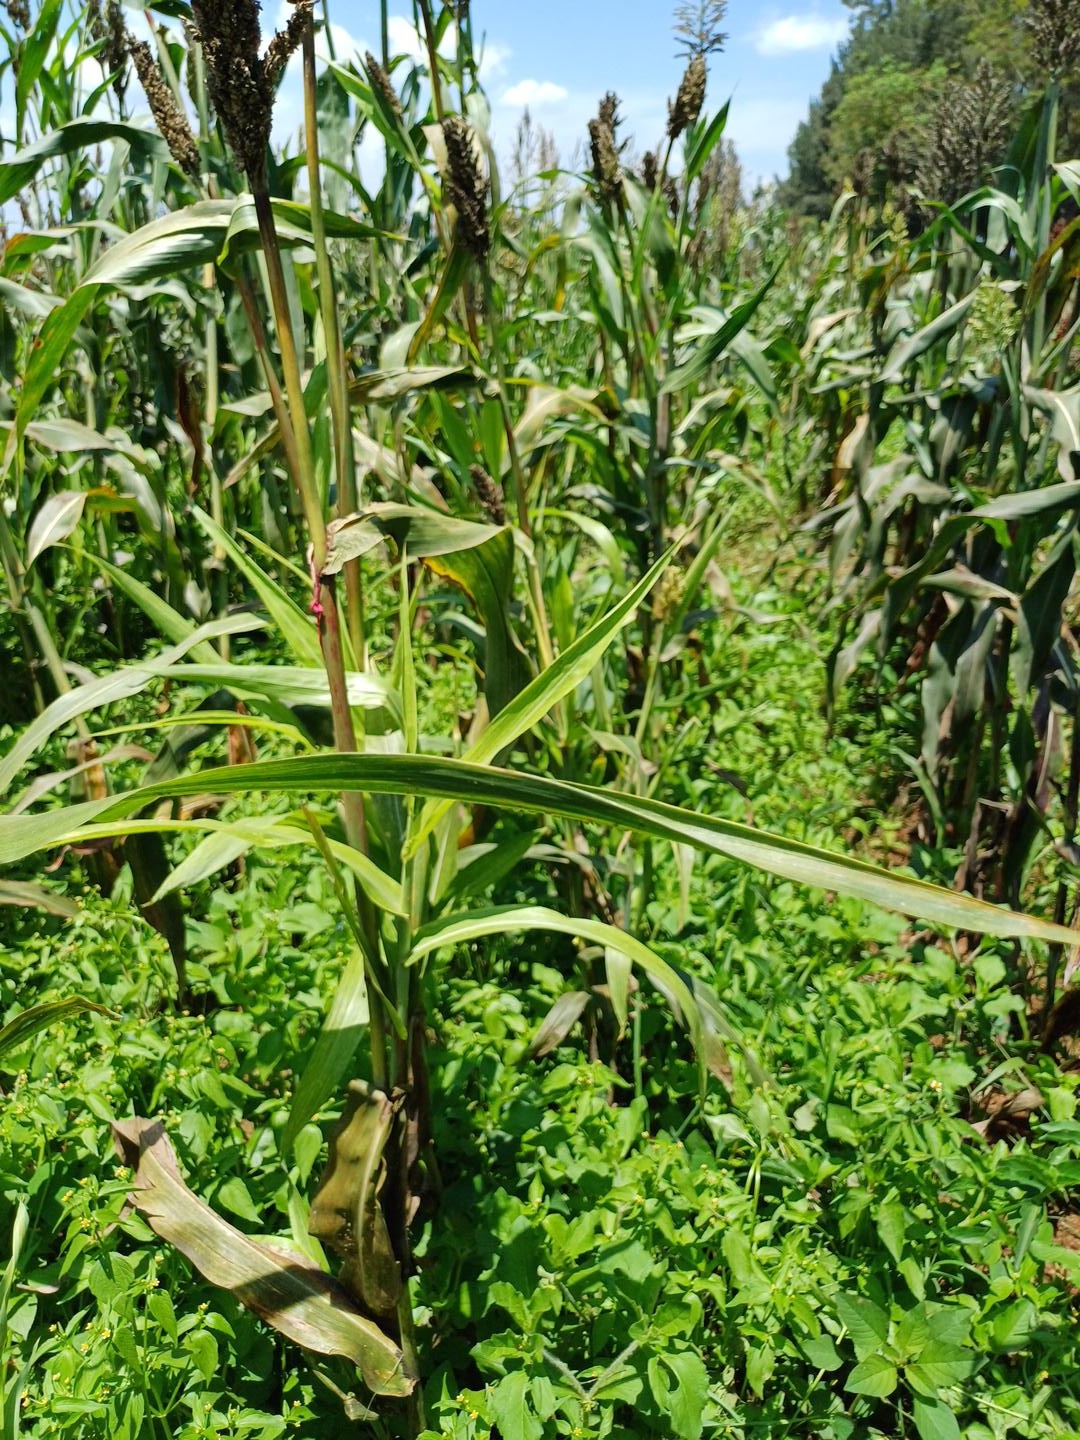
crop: sorghum
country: Kenya
